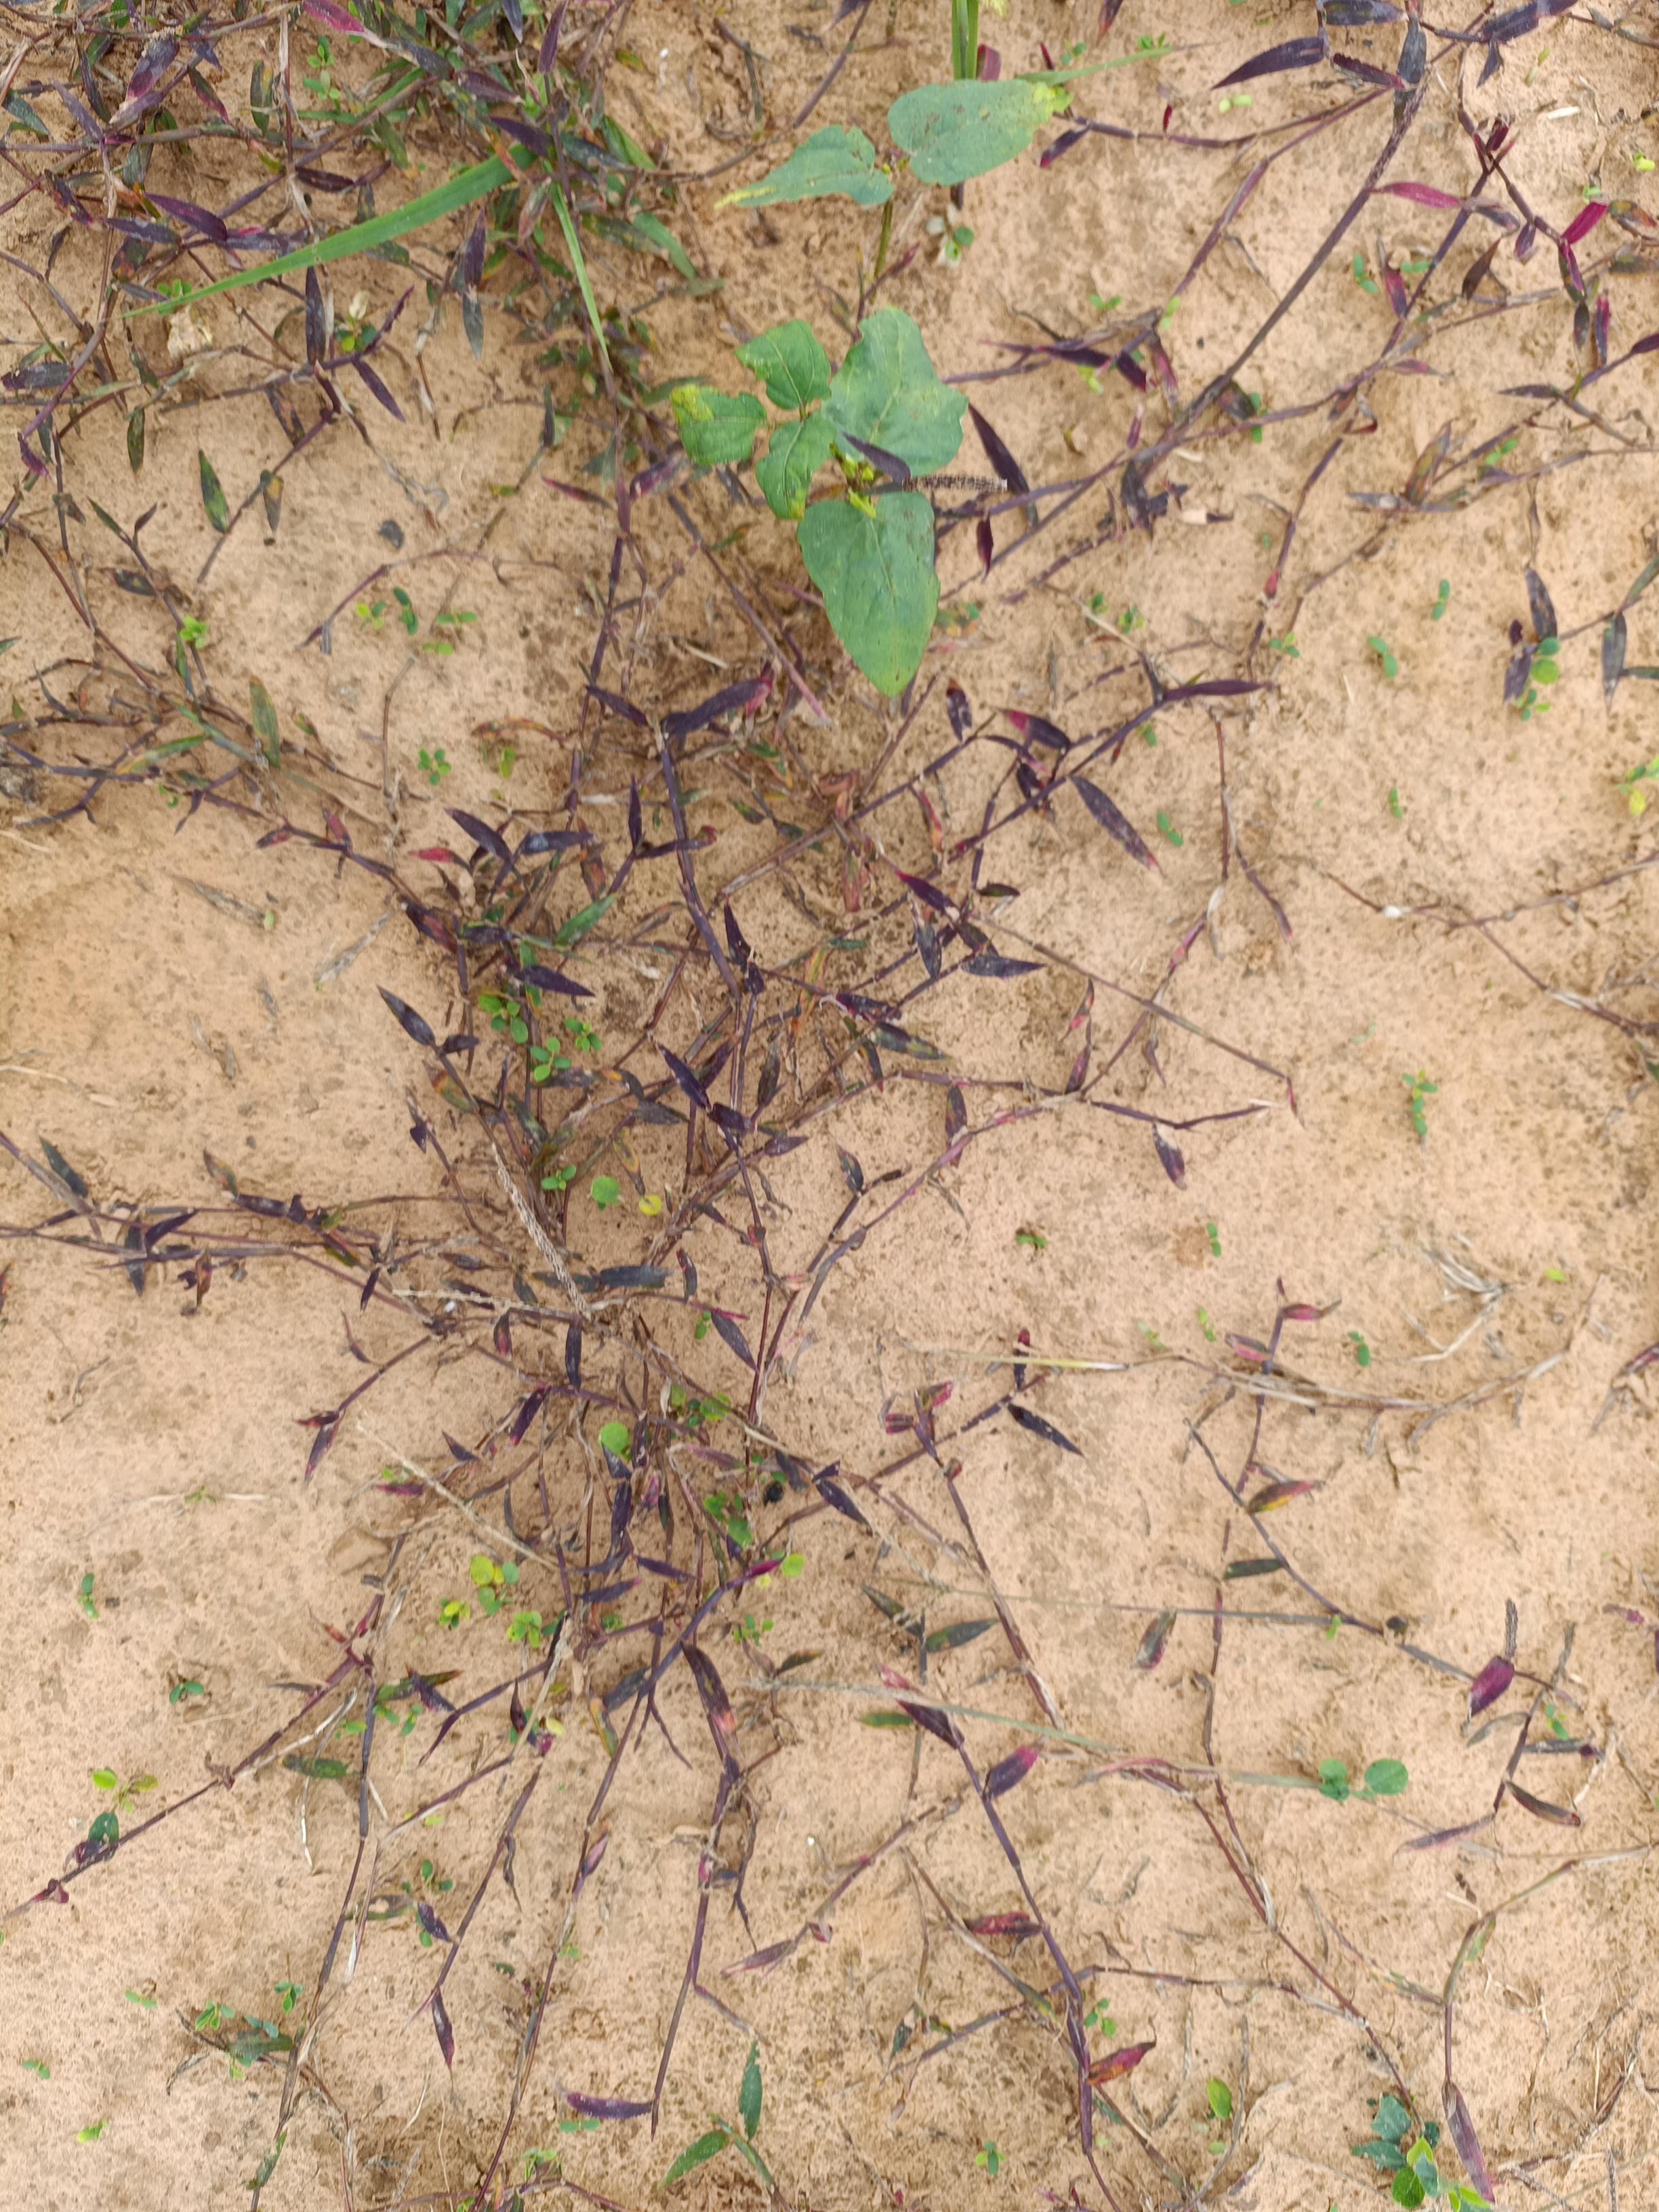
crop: cowpea
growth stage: emergence
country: Nigeria
